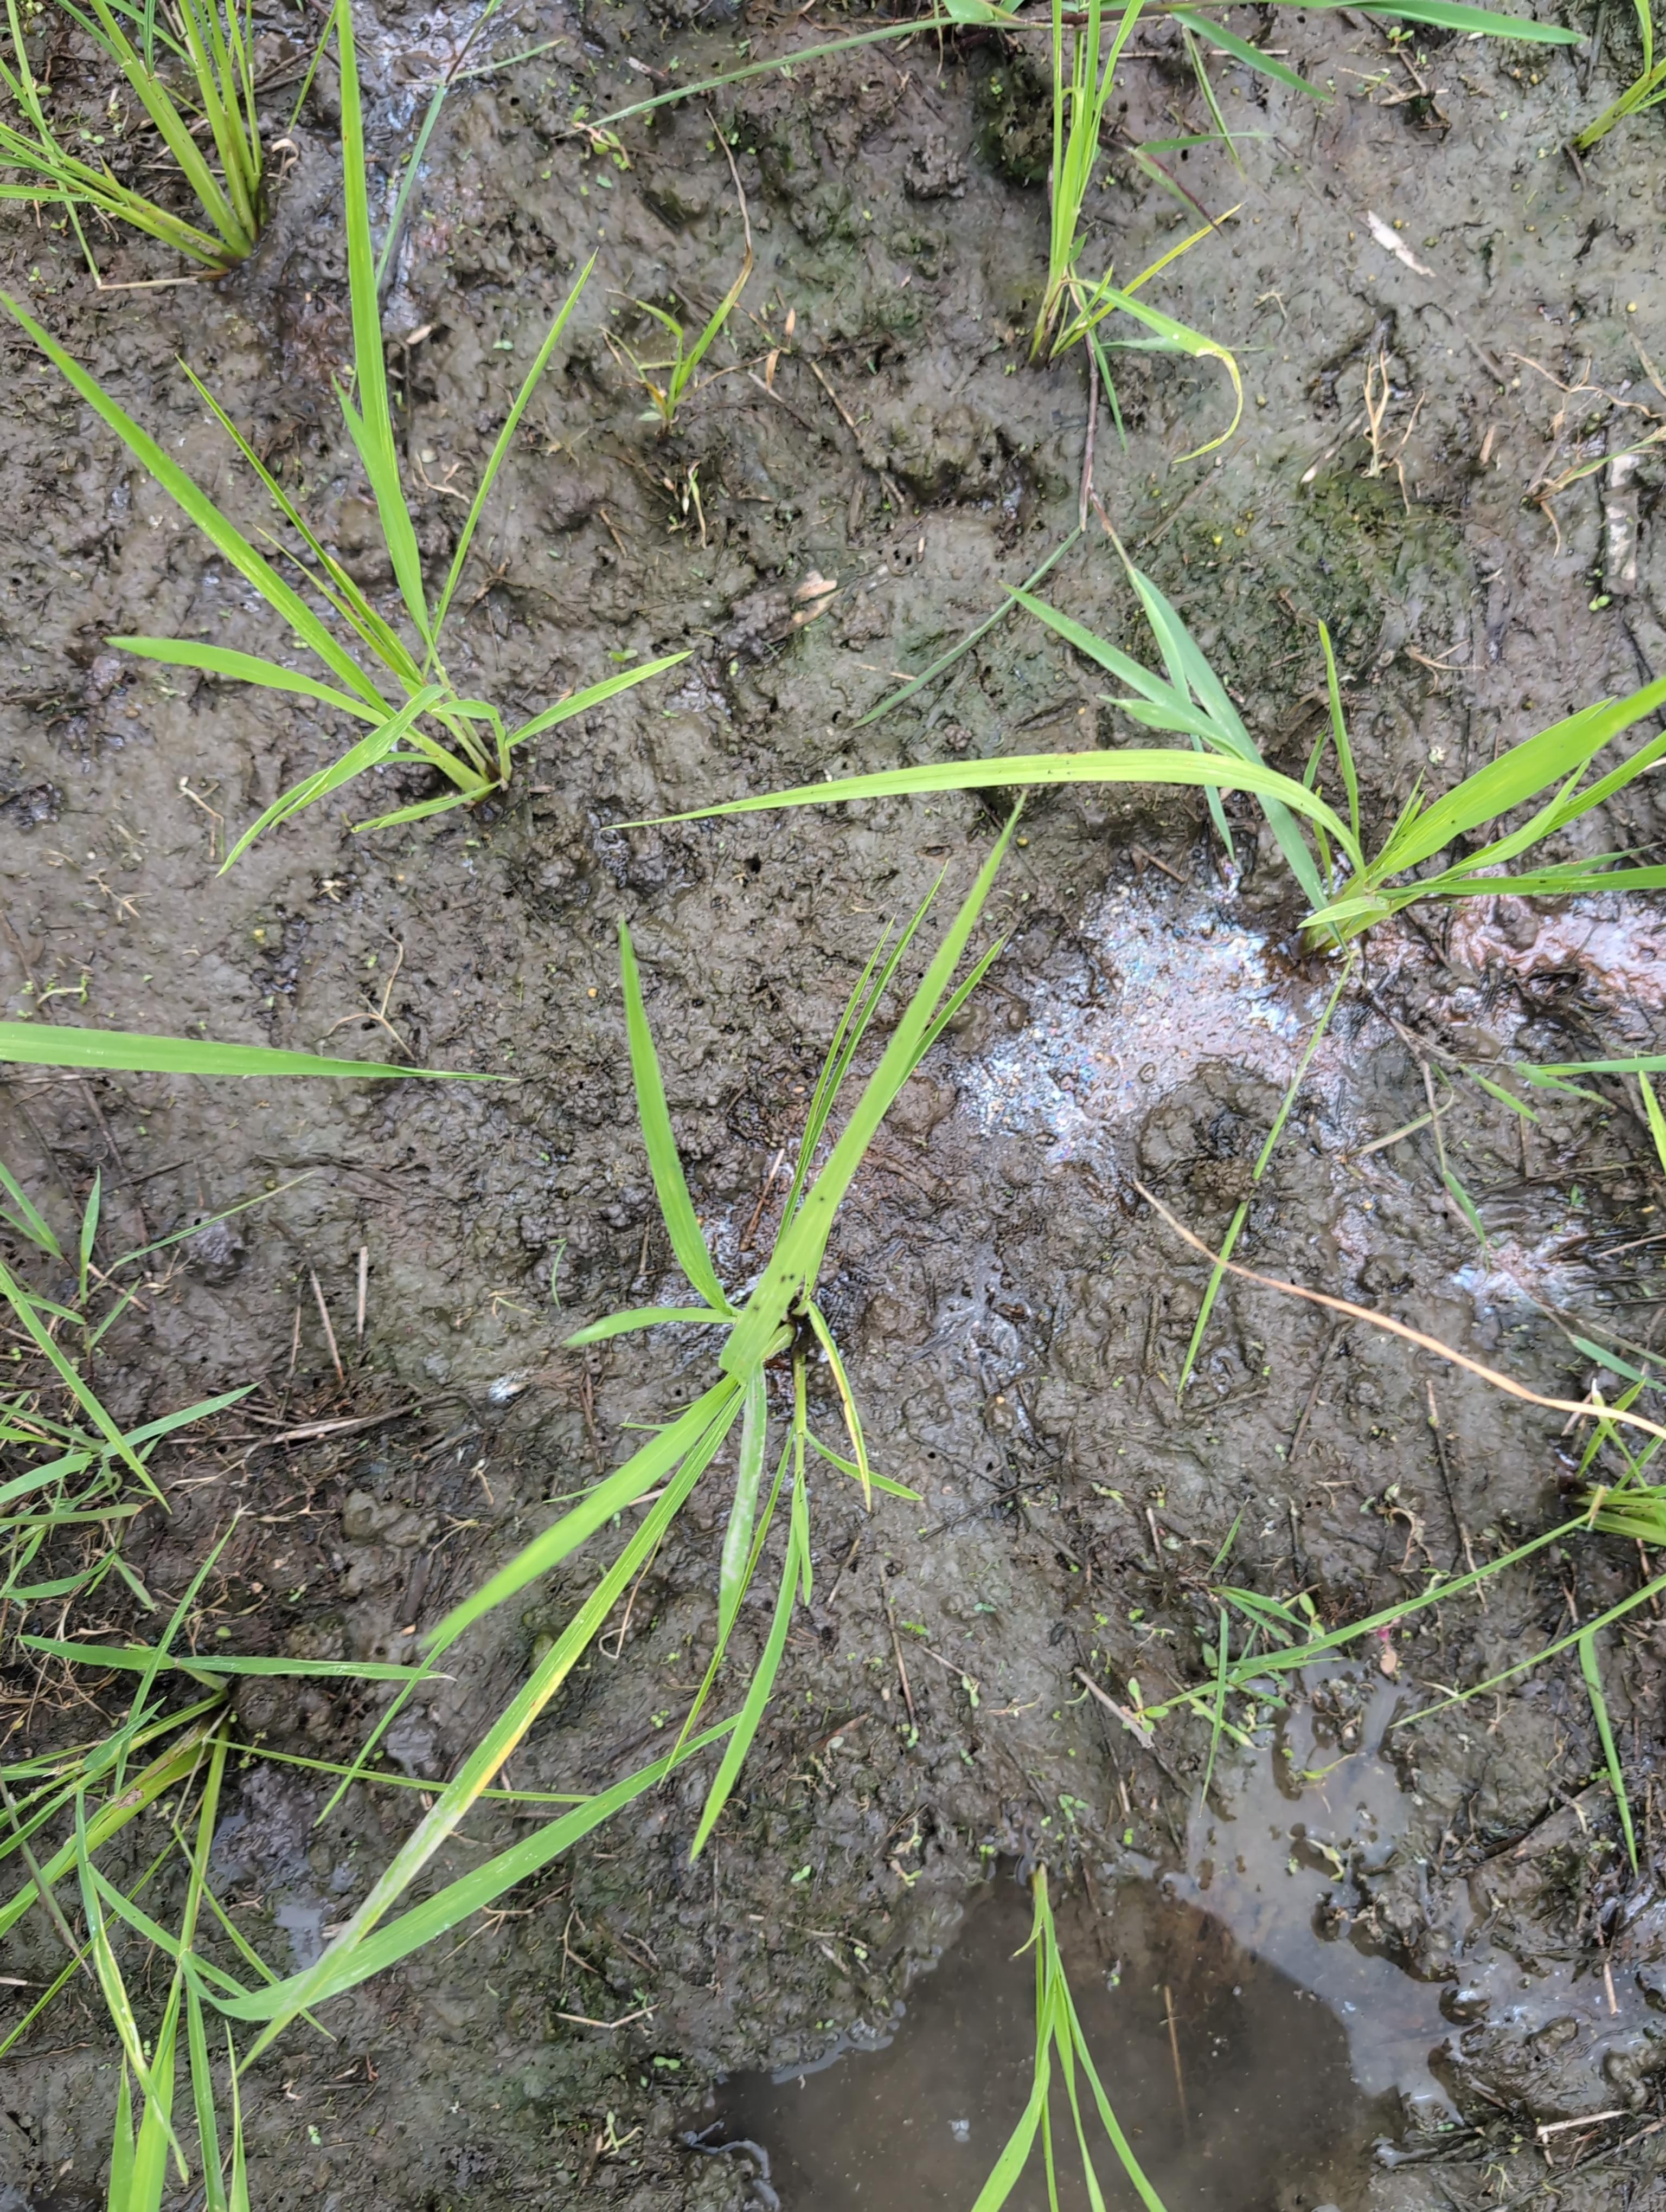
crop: rice
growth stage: establishment seedling
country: Côte d'Ivoire
